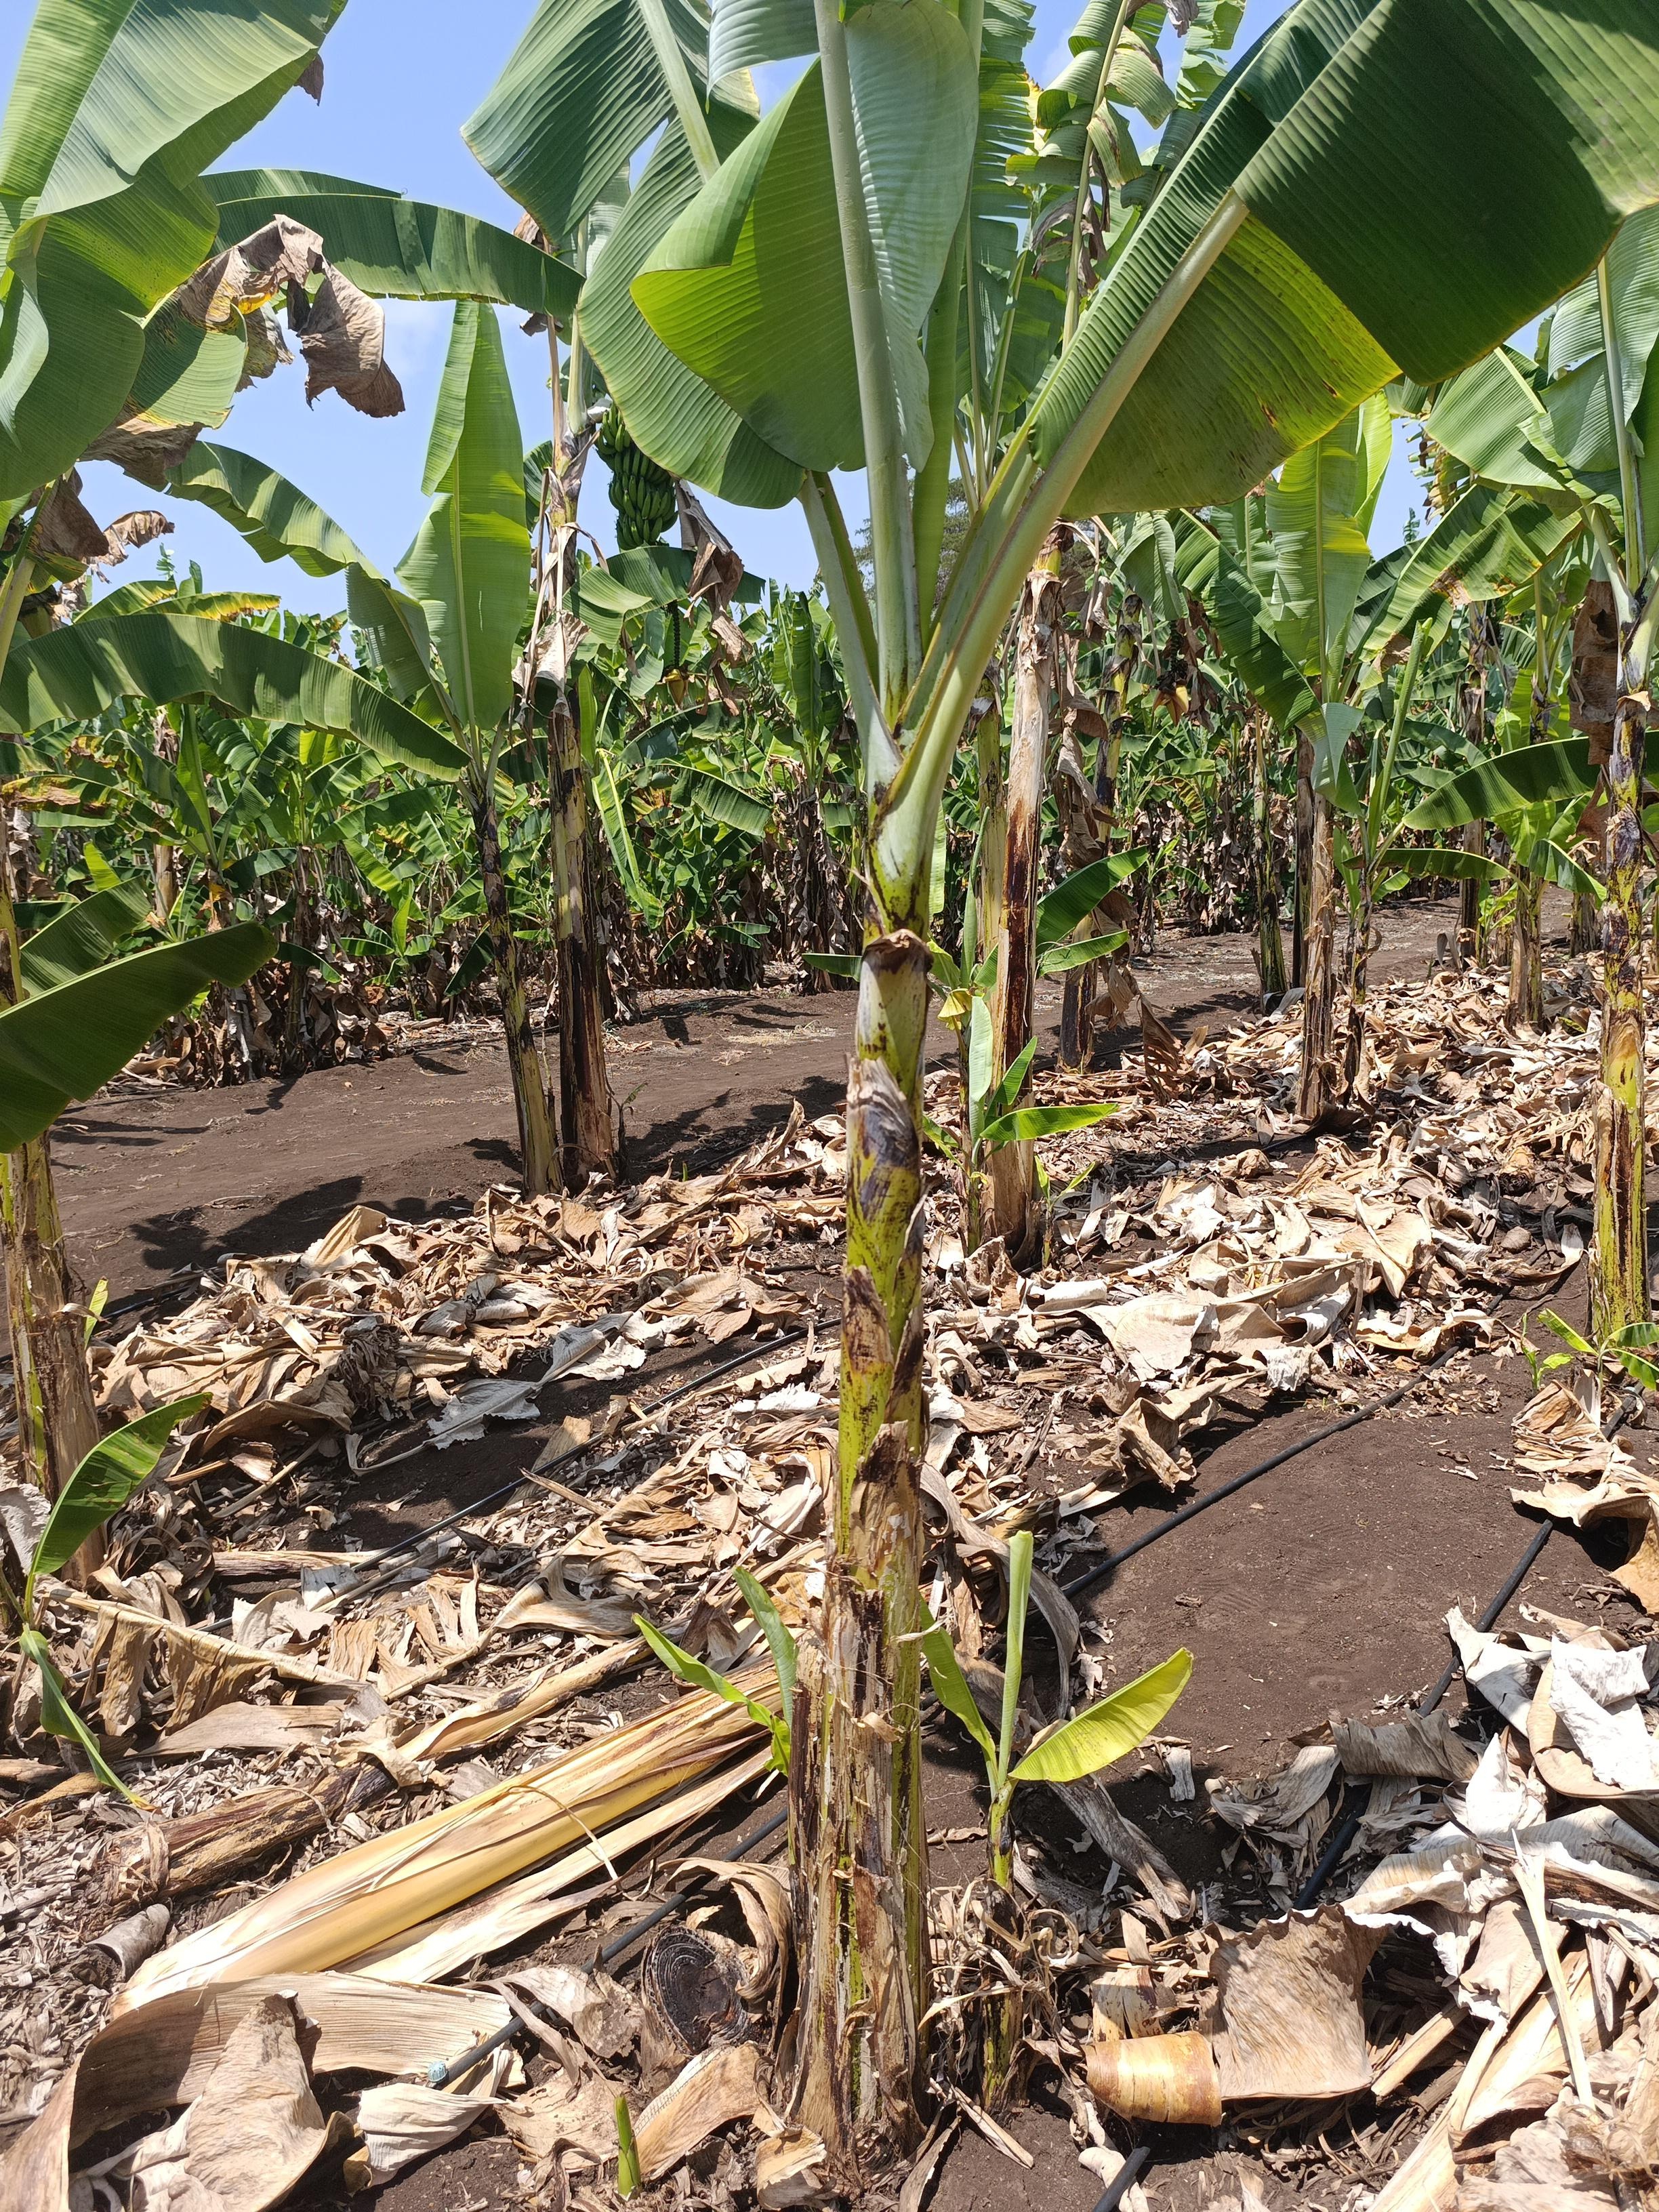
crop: banana
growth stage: vegetative
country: Tanzania
